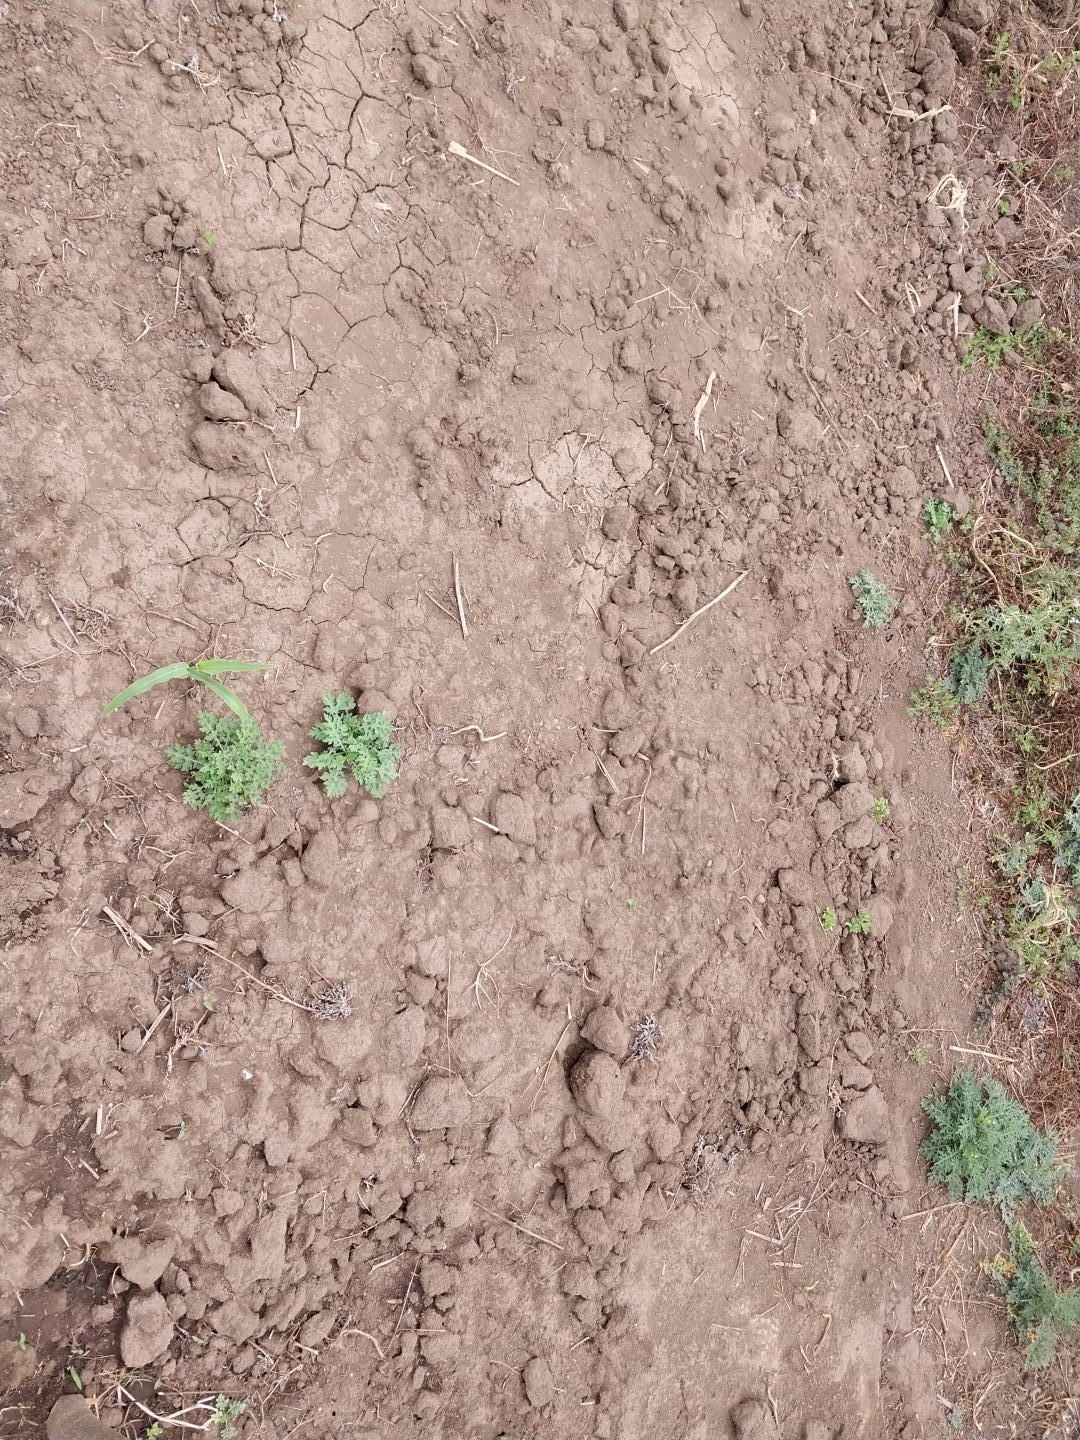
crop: maize
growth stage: emergence
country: Tanzania
